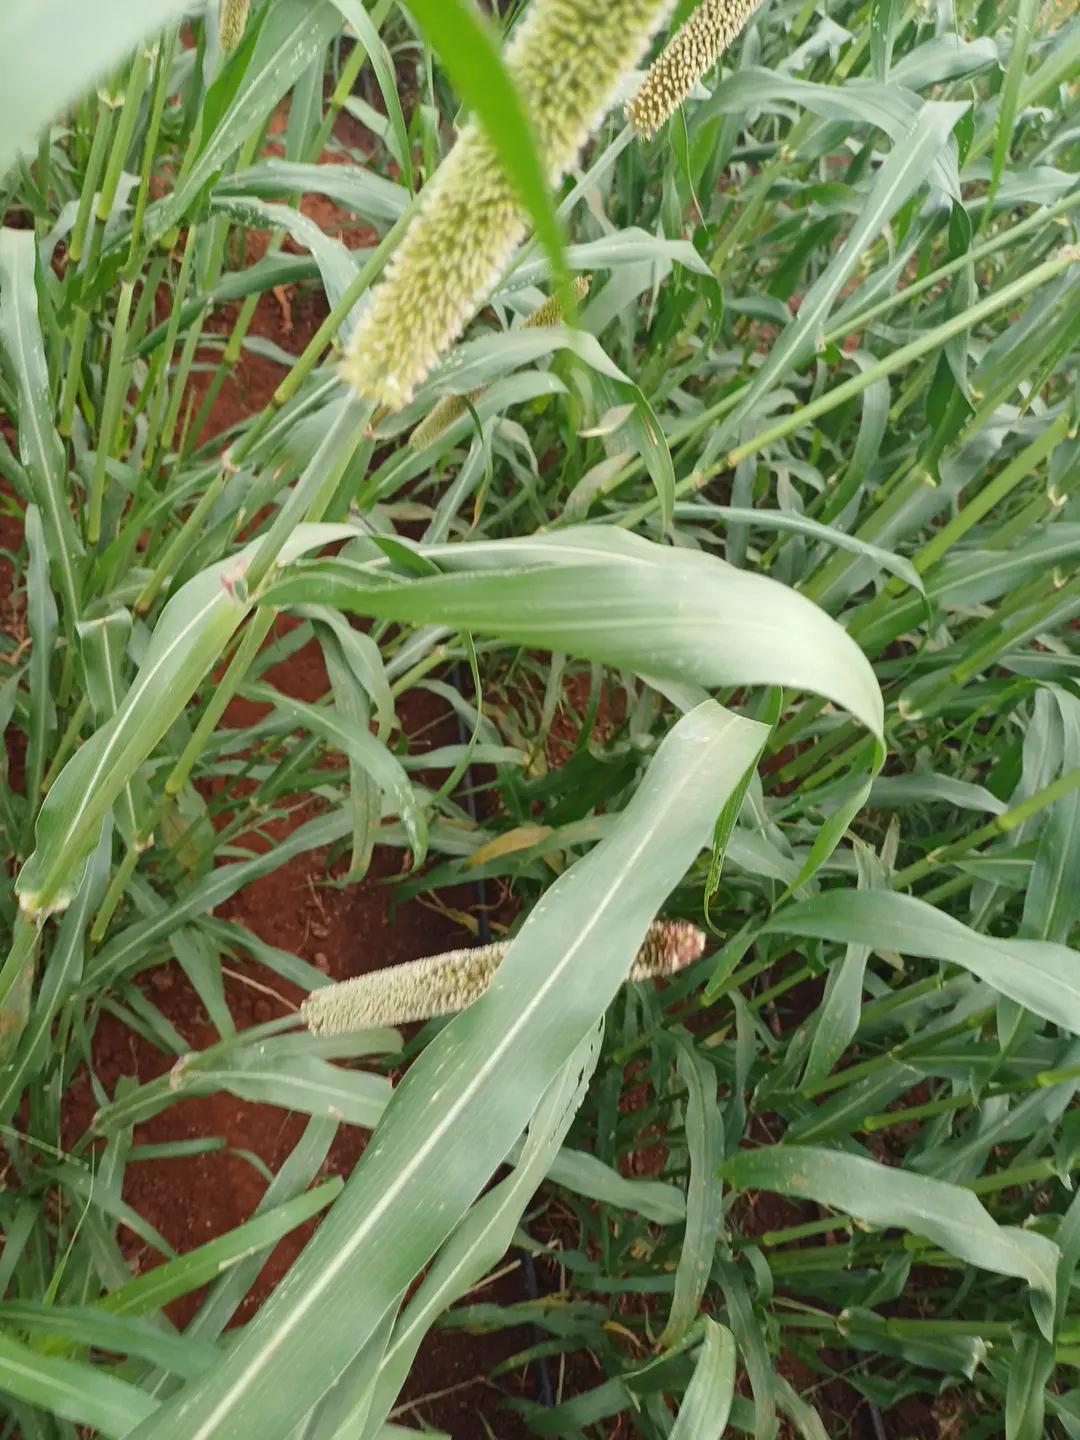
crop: pearl millet
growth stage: flowering
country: Kenya
